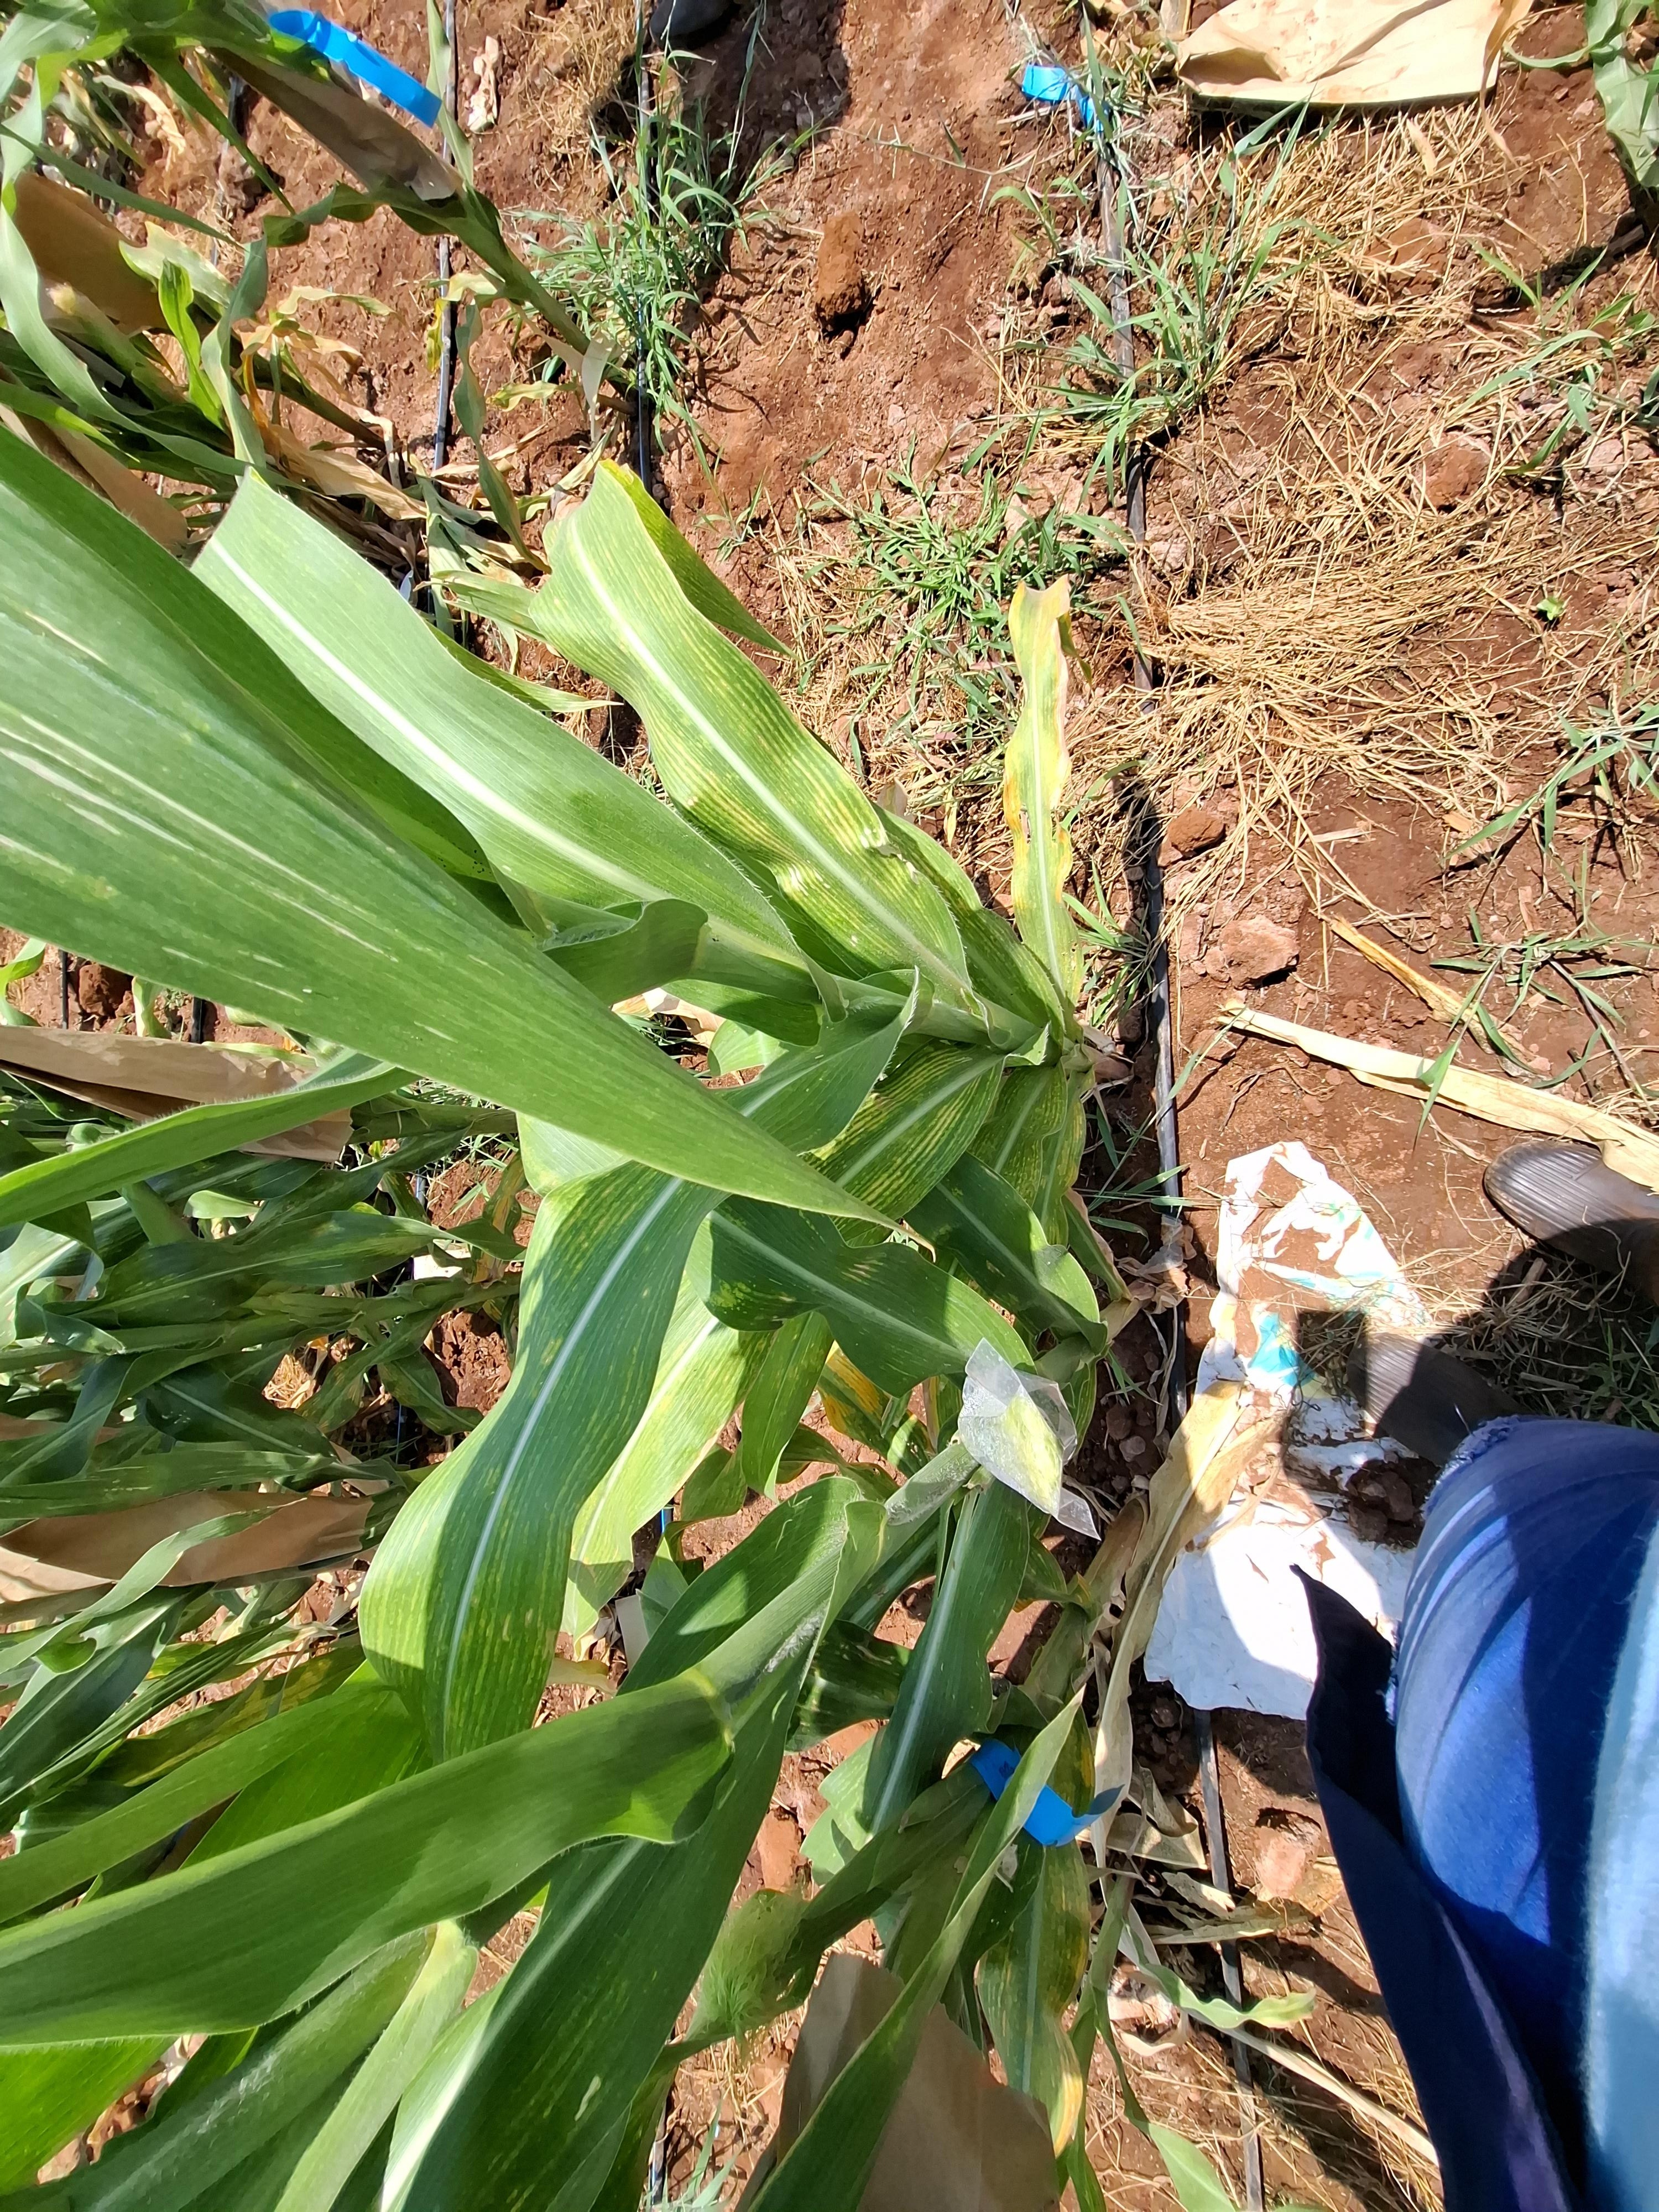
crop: maize
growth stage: flowering
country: Kenya
